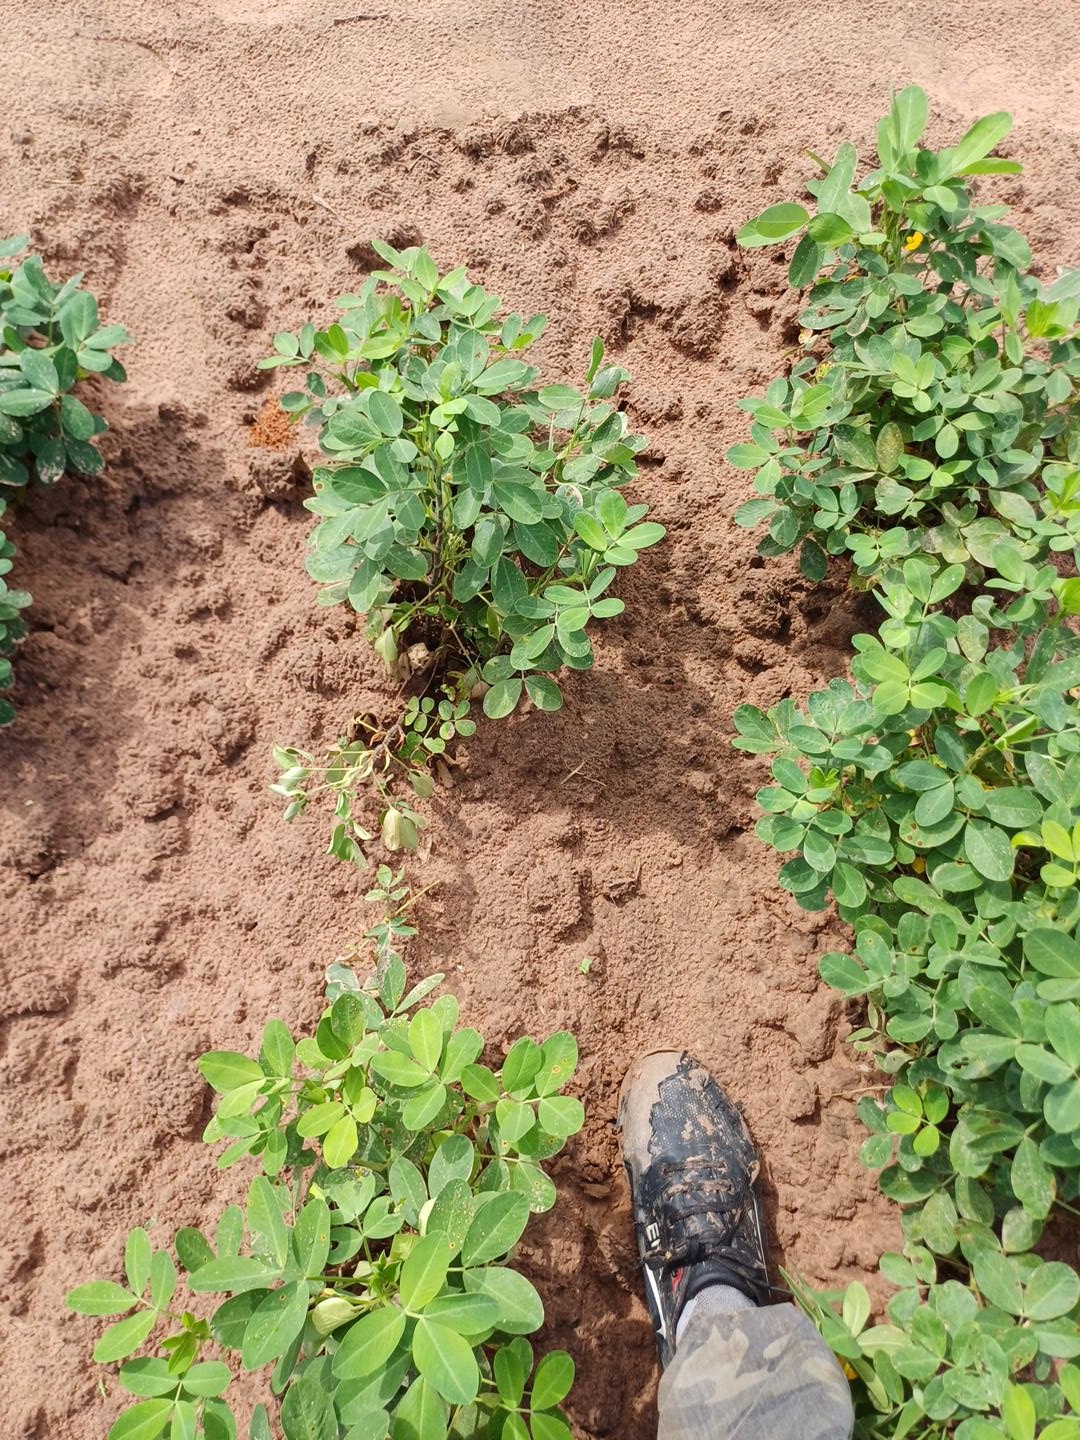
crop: groundnut
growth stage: flowering
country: Senegal
